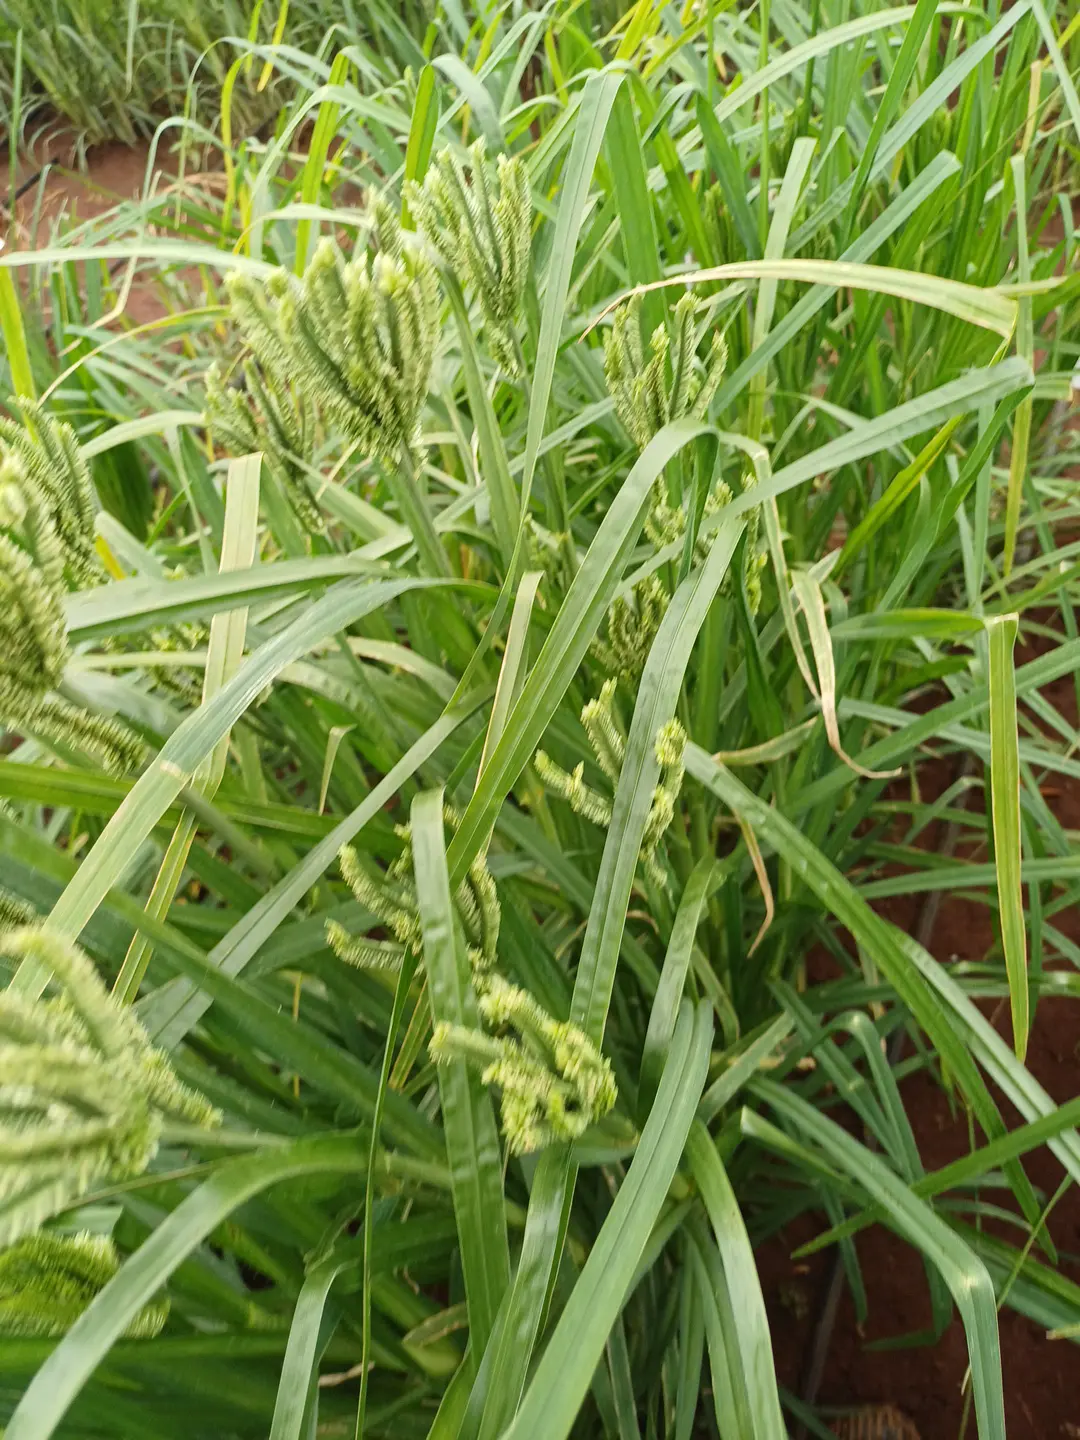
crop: finger millet
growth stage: flowering
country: Kenya
